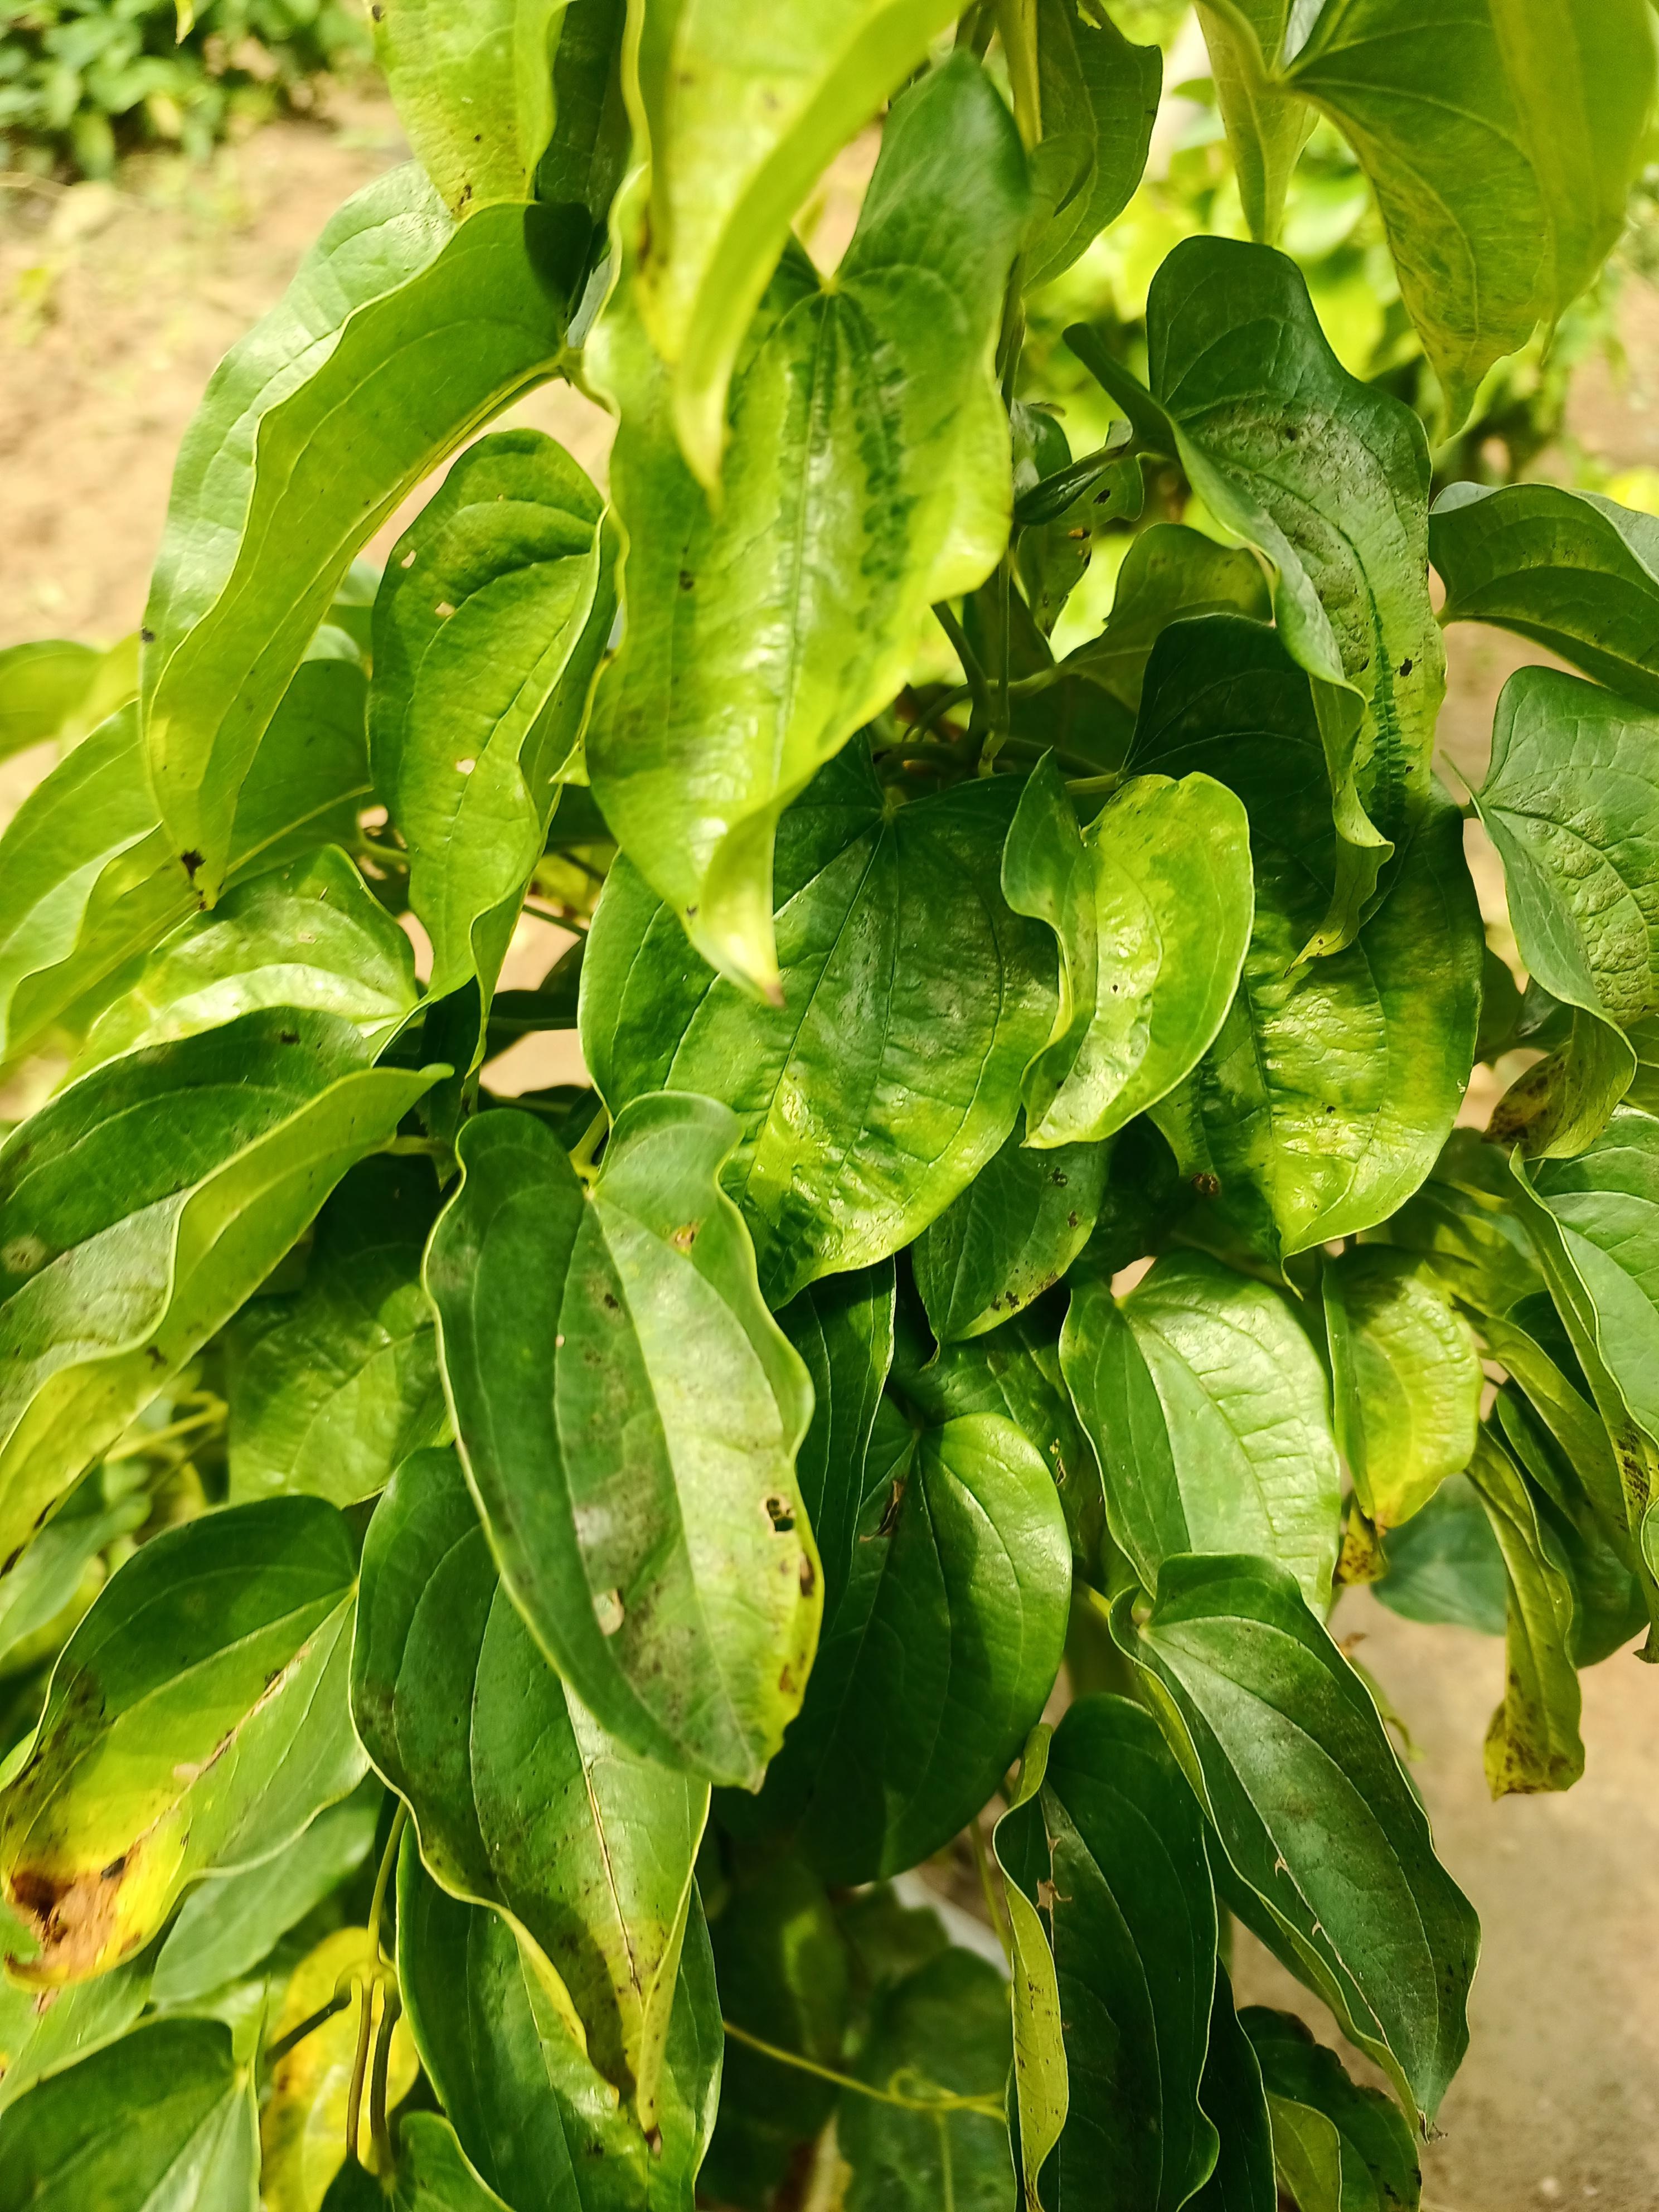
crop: yam
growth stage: vegetative
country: Nigeria
